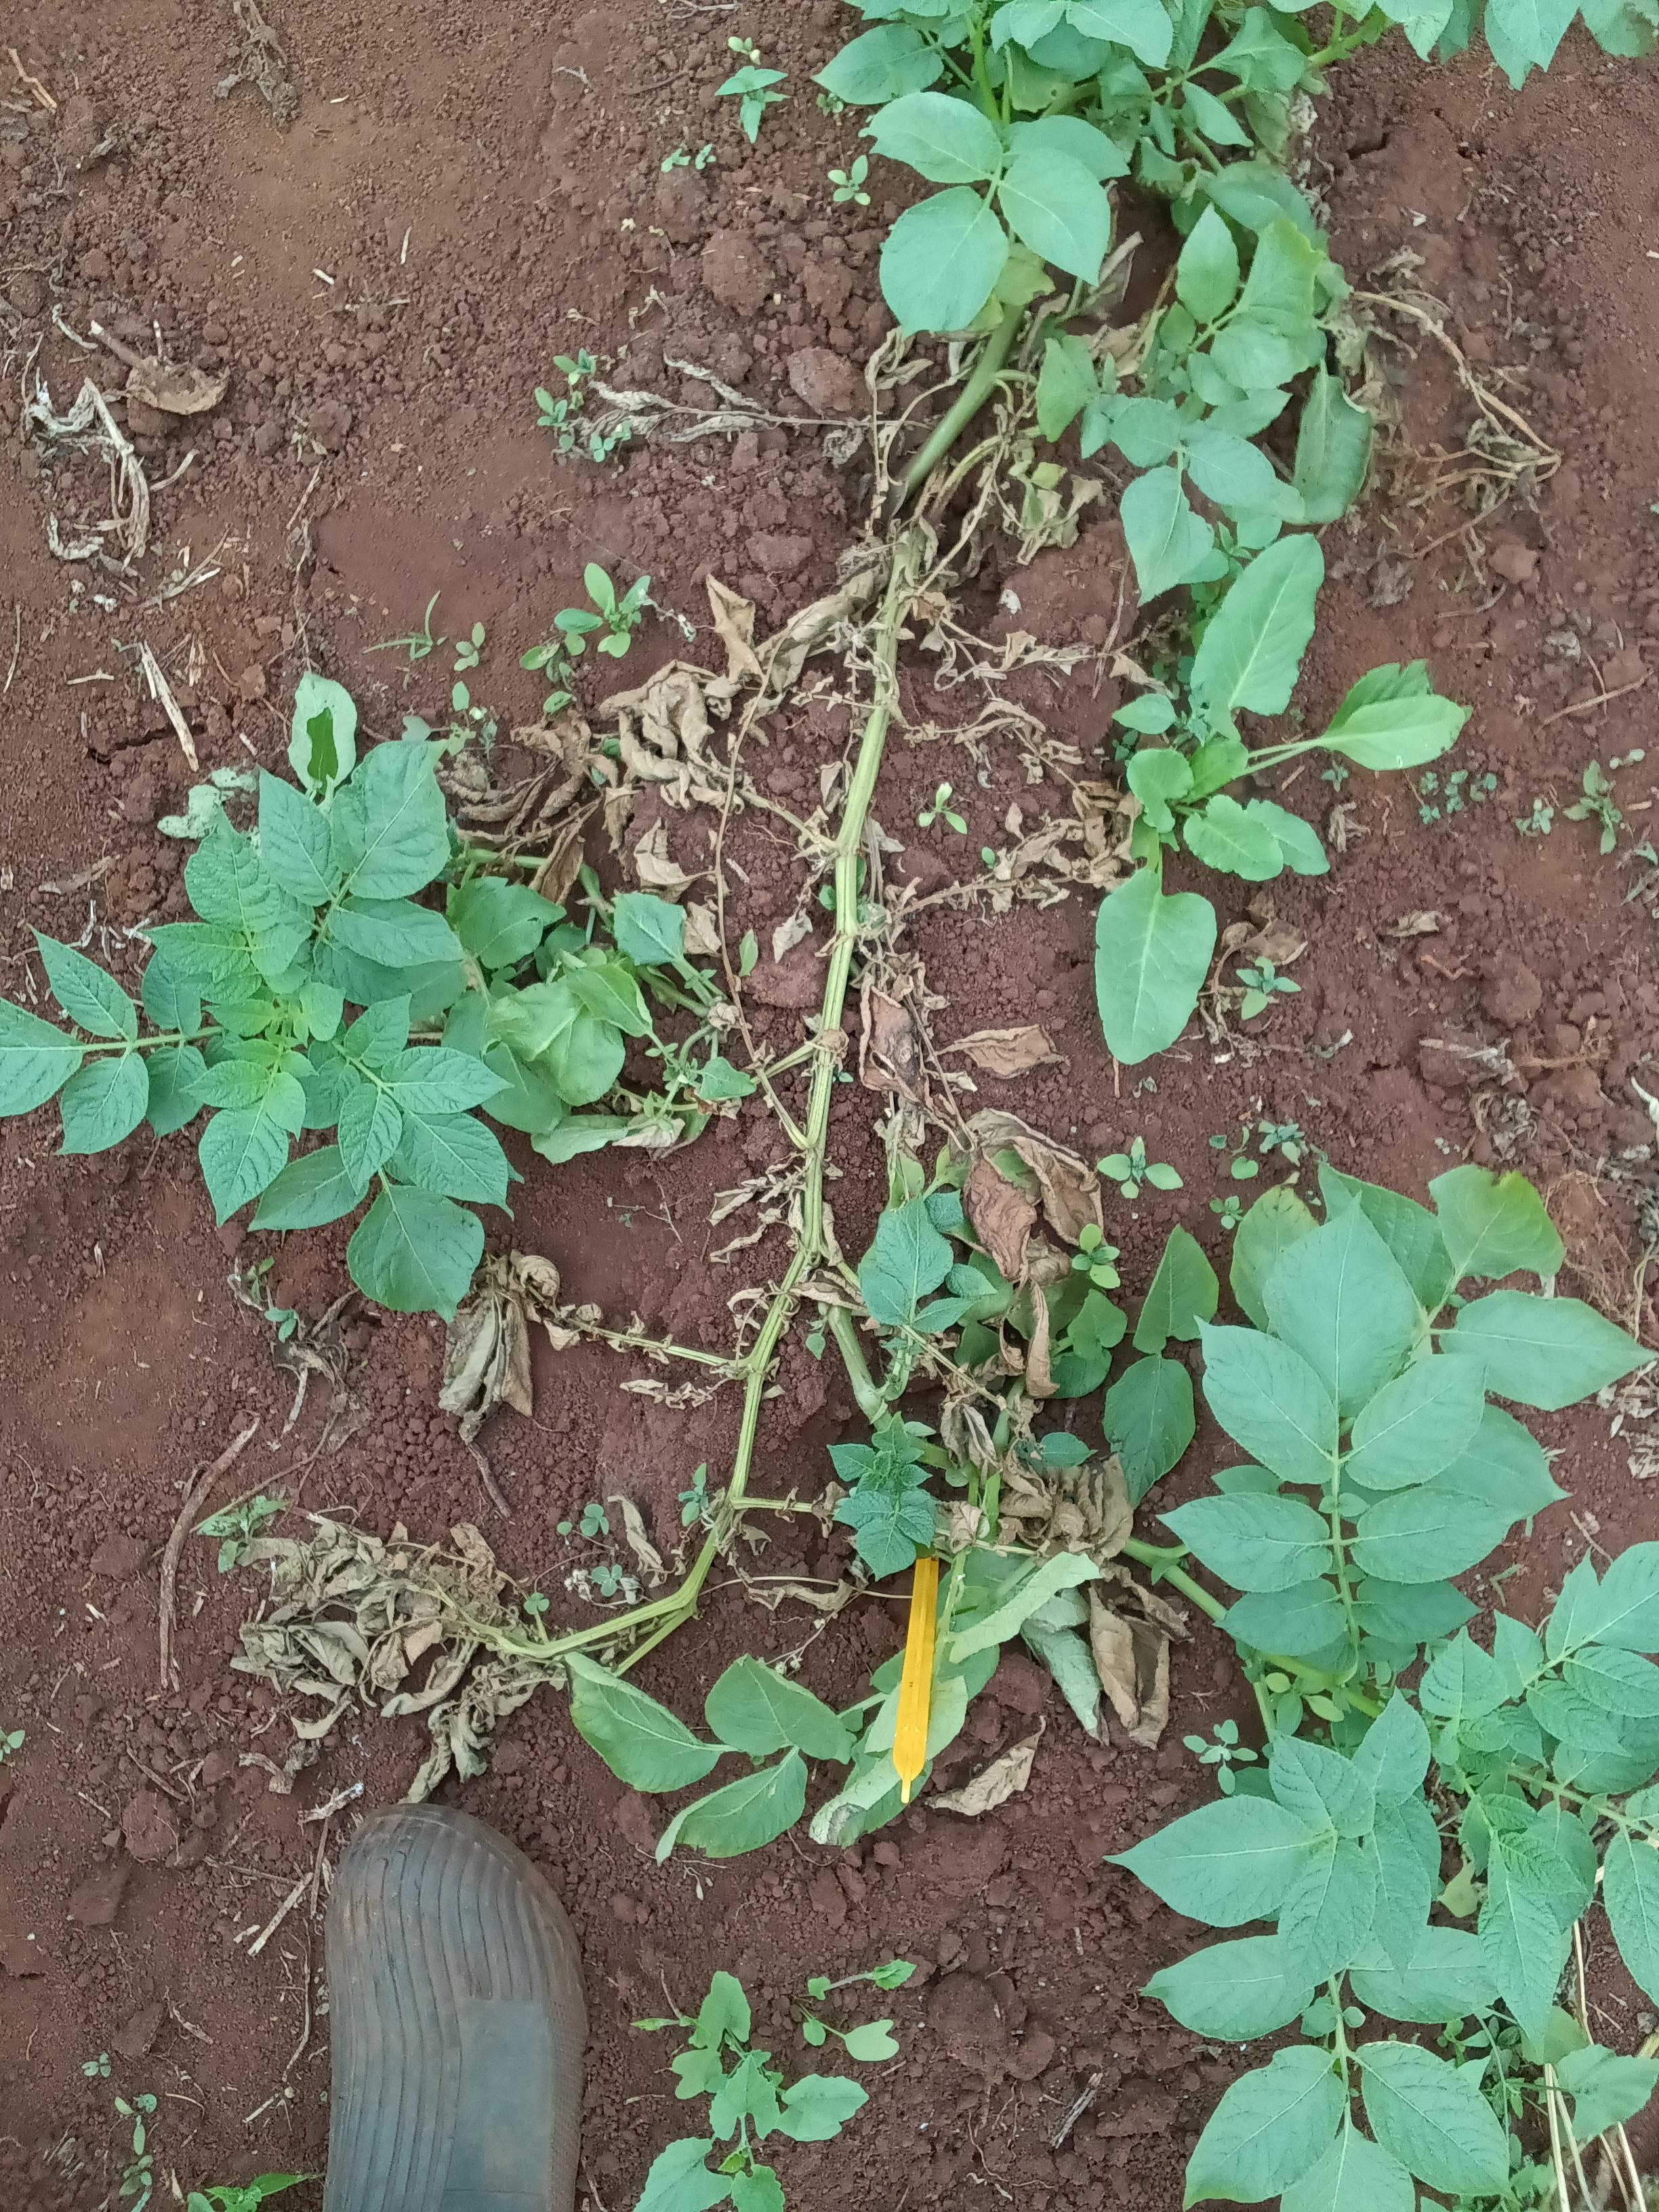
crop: potato
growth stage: vegetative
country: Kenya
